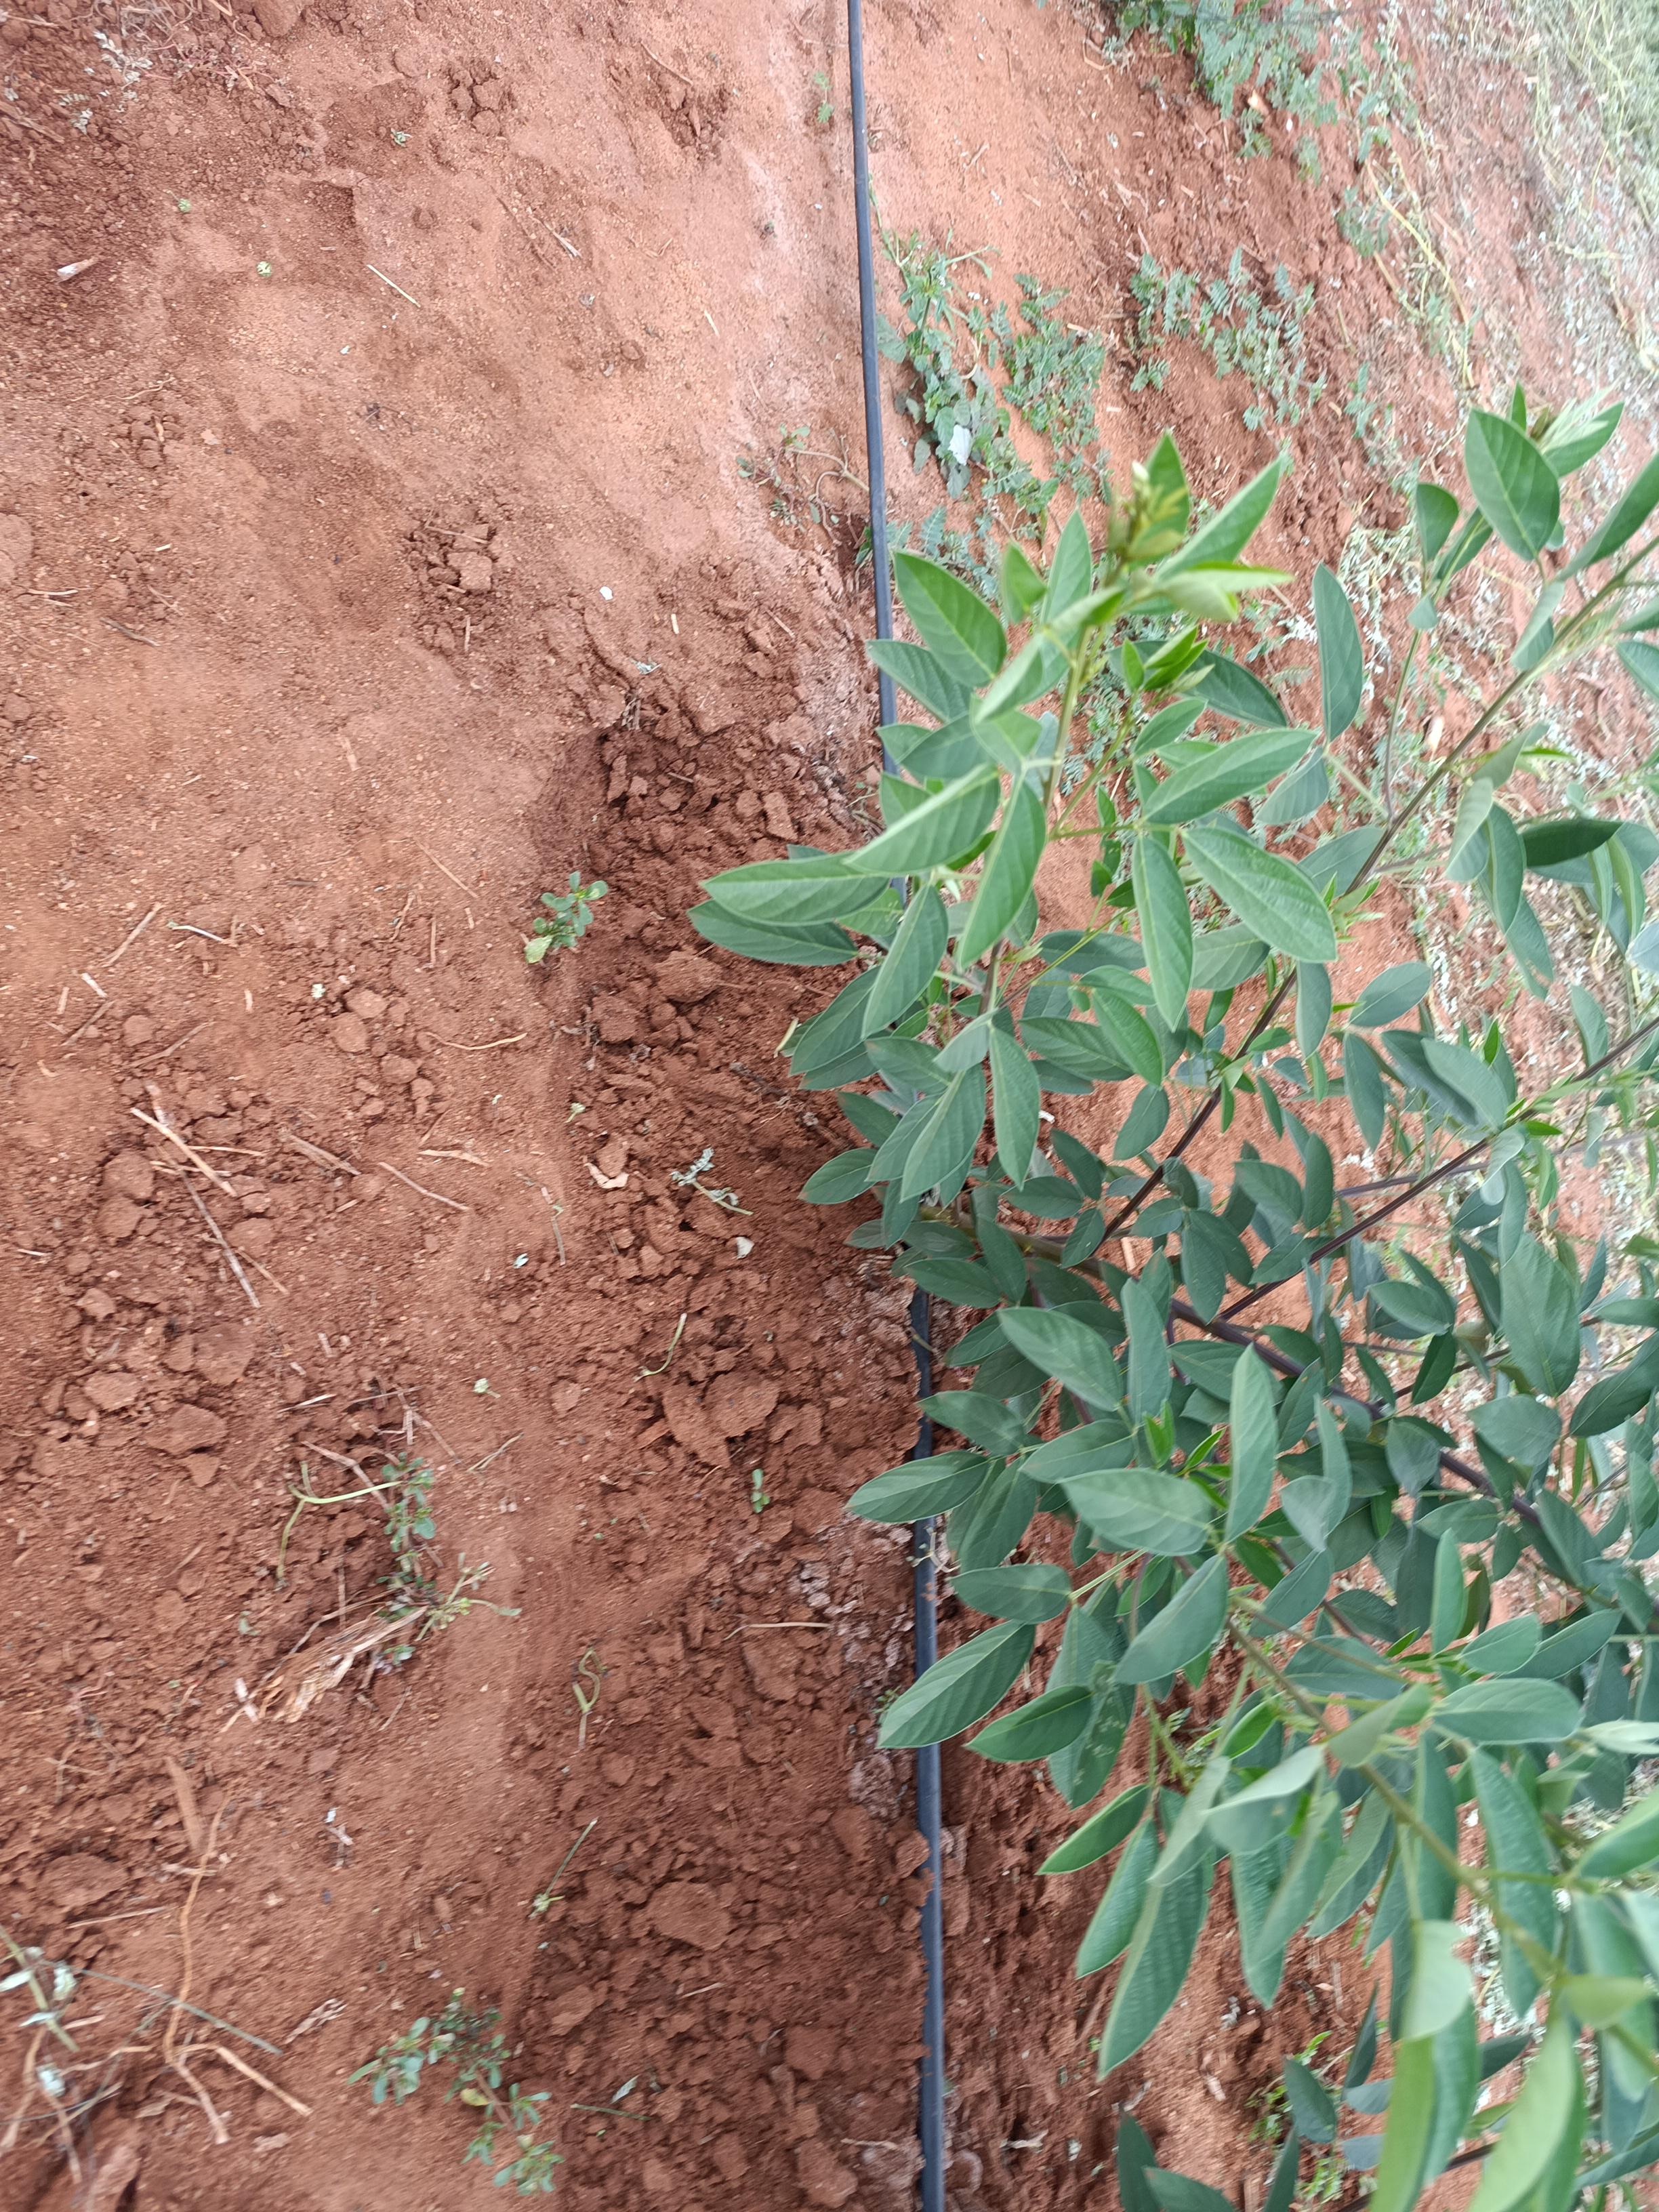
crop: pigeonpea
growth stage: vegetative
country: Kenya
